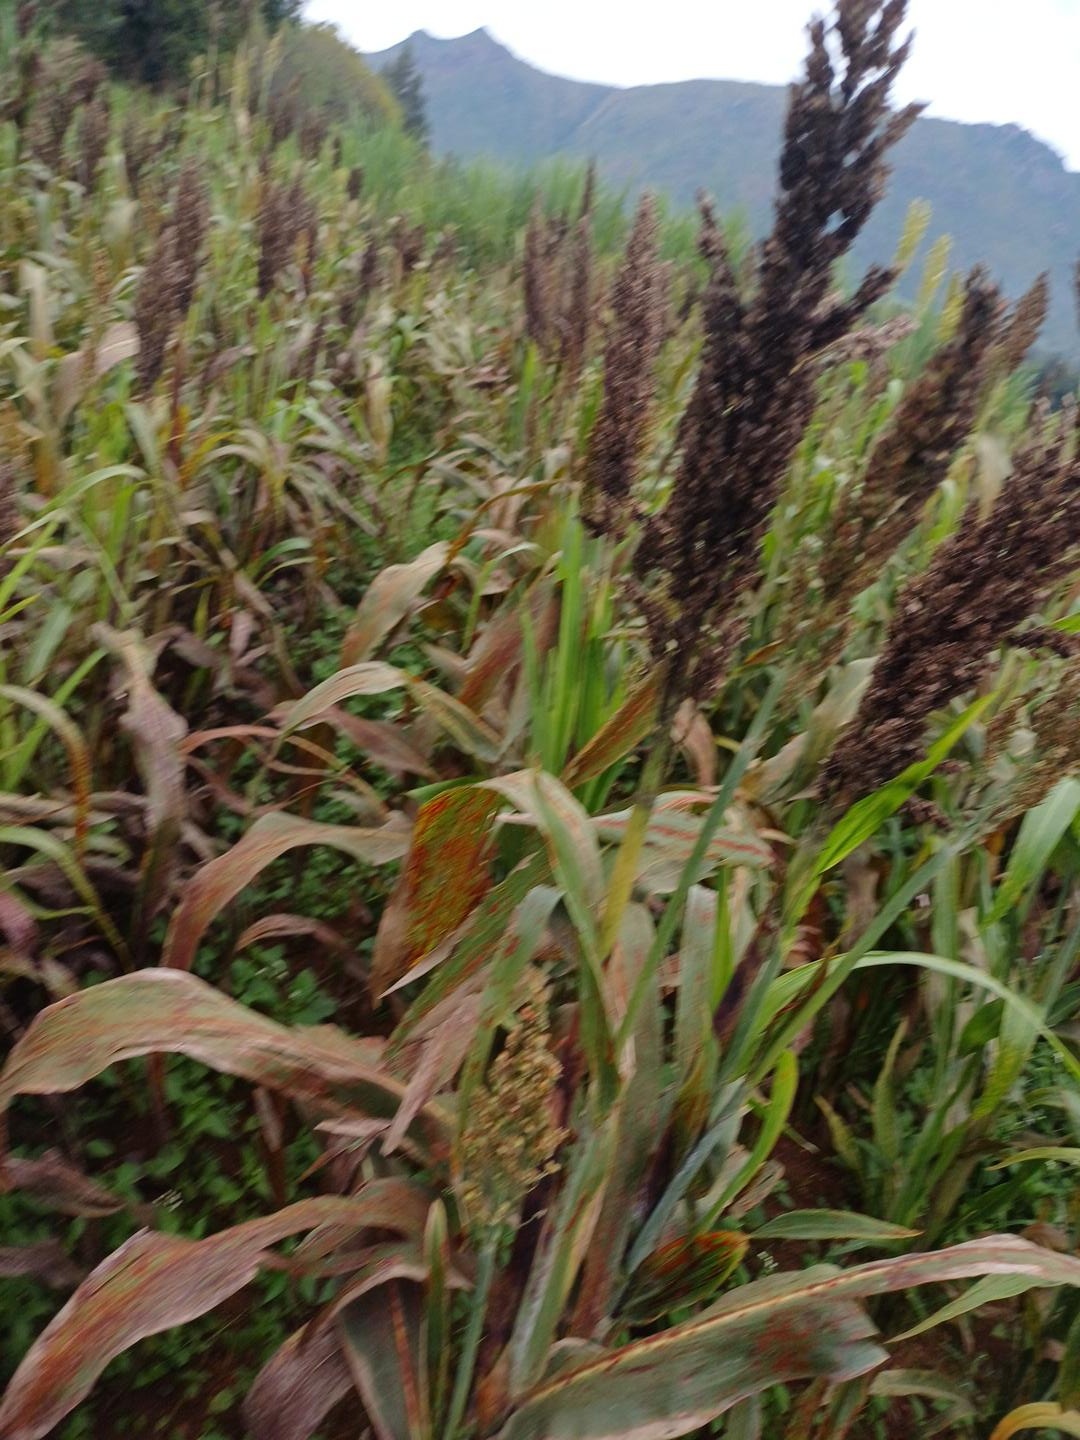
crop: sorghum
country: Kenya
